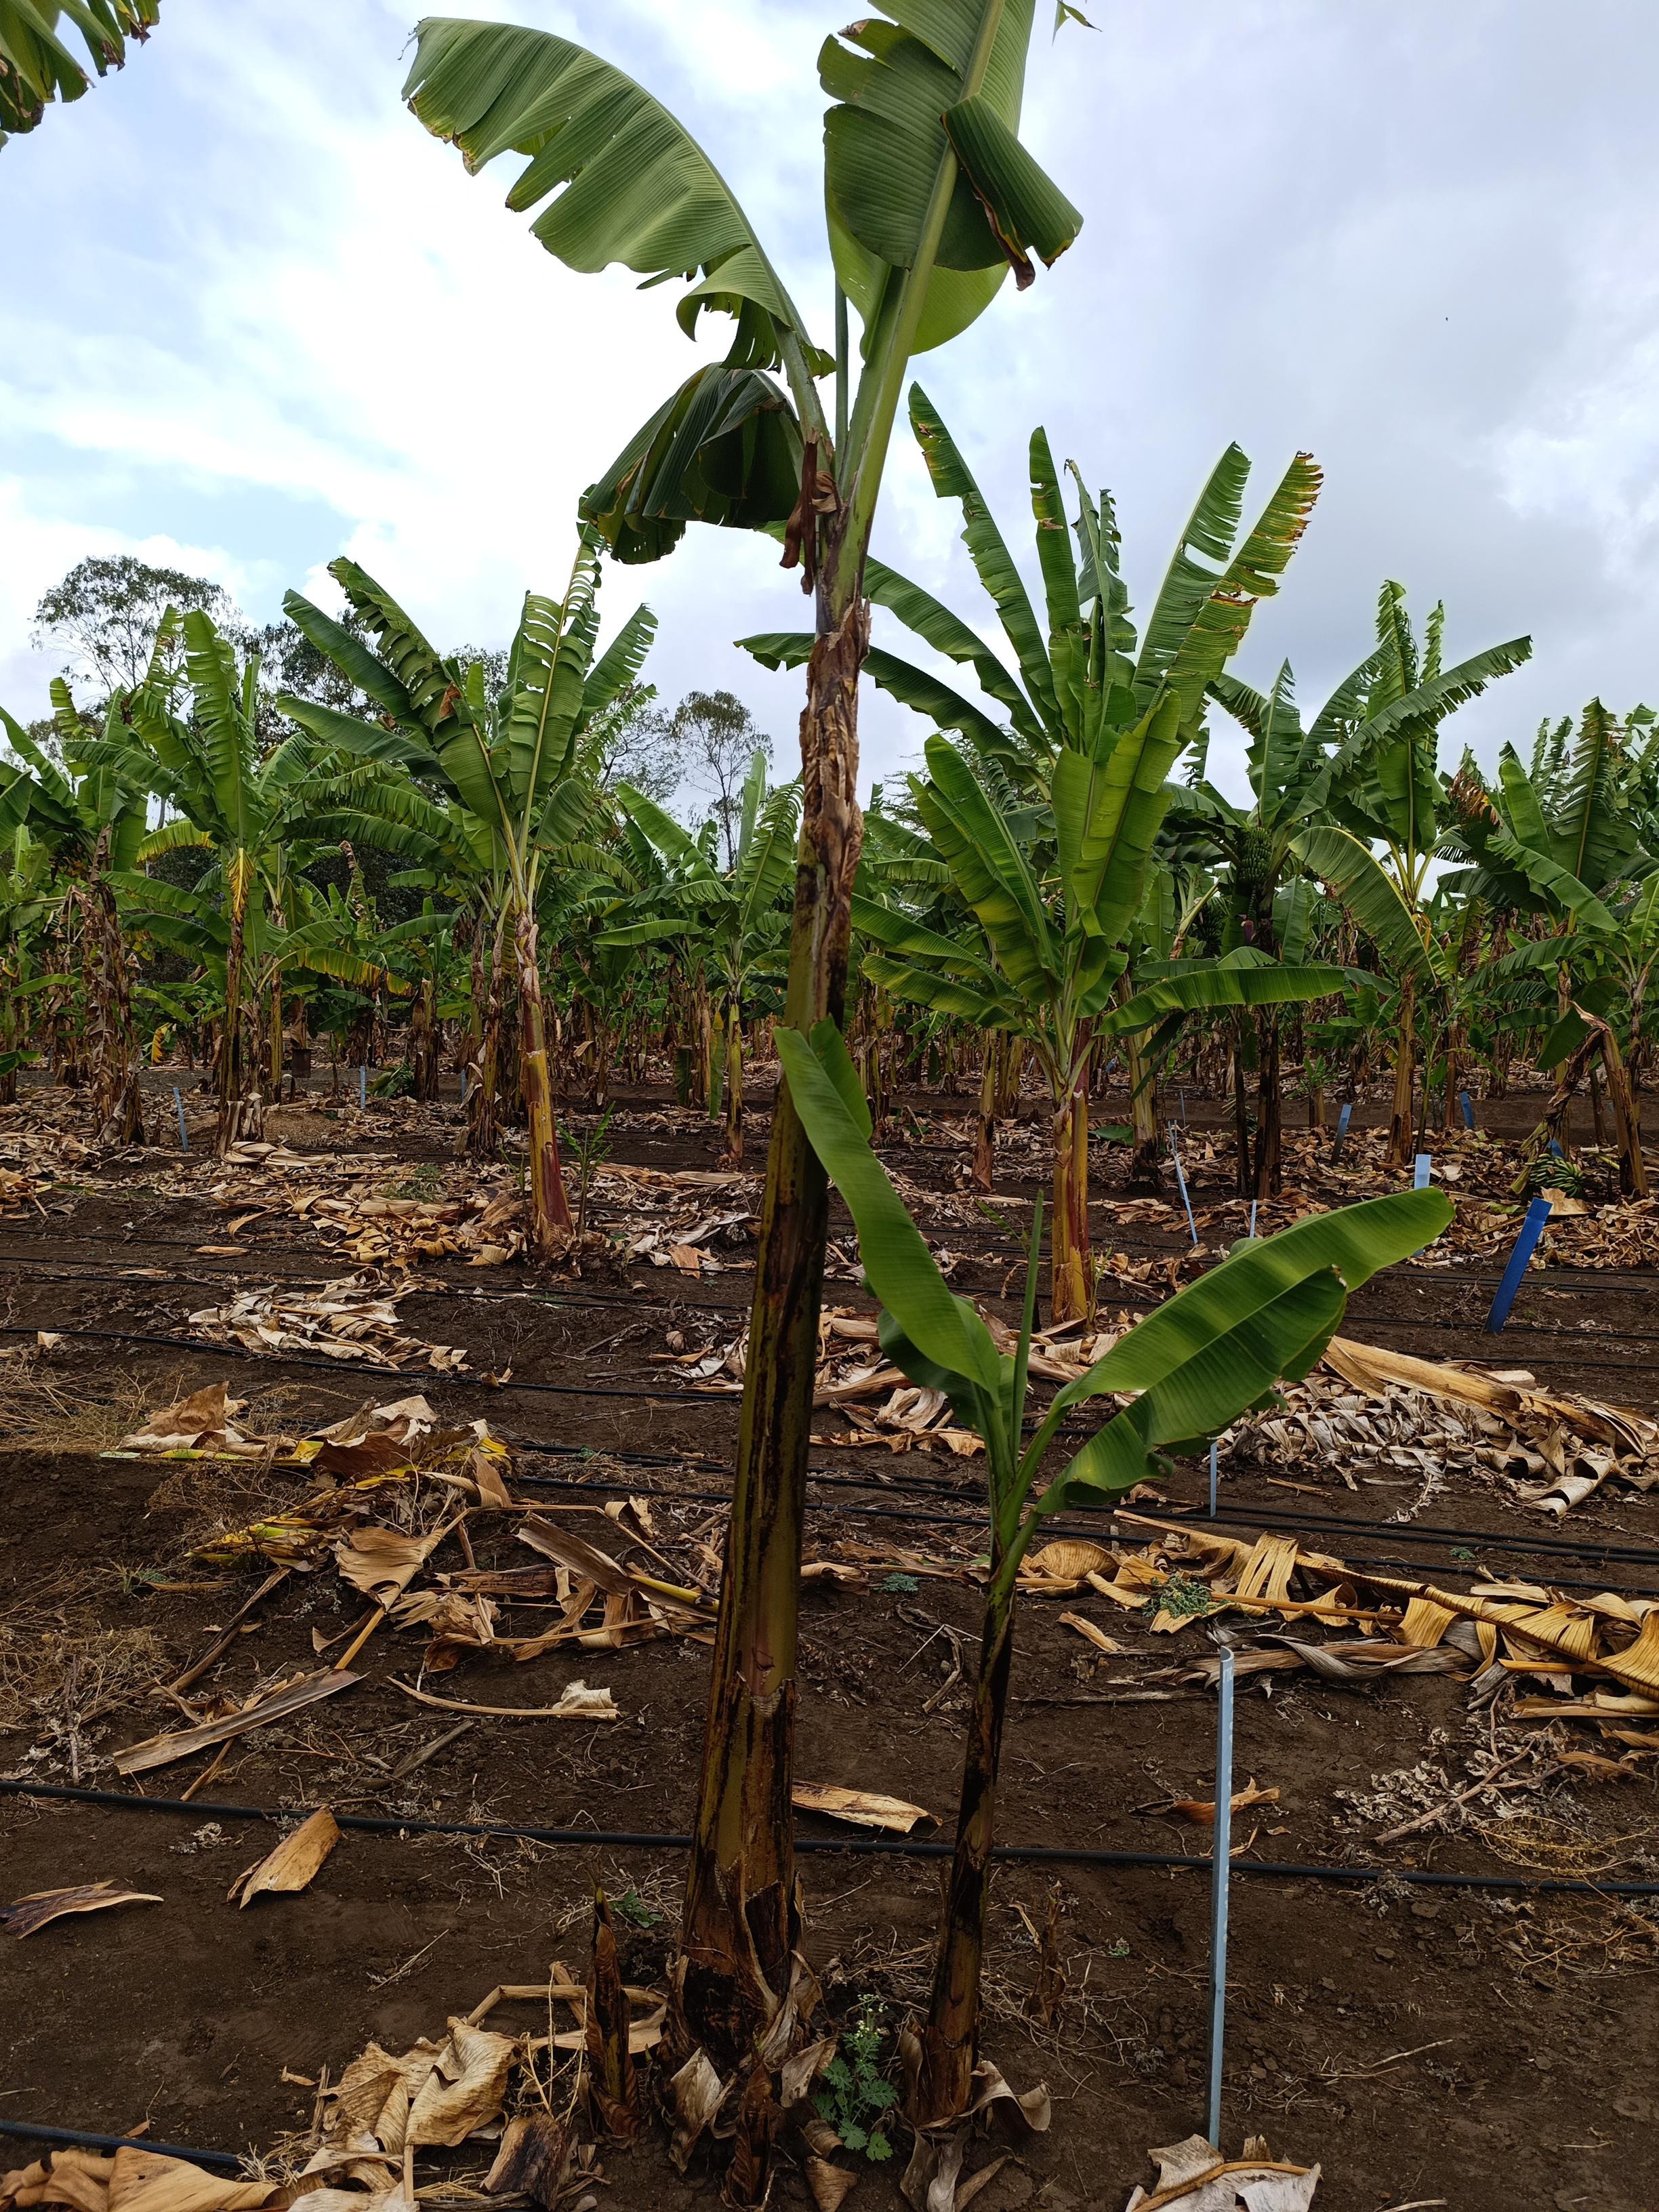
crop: banana
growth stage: vegetative
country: Tanzania
